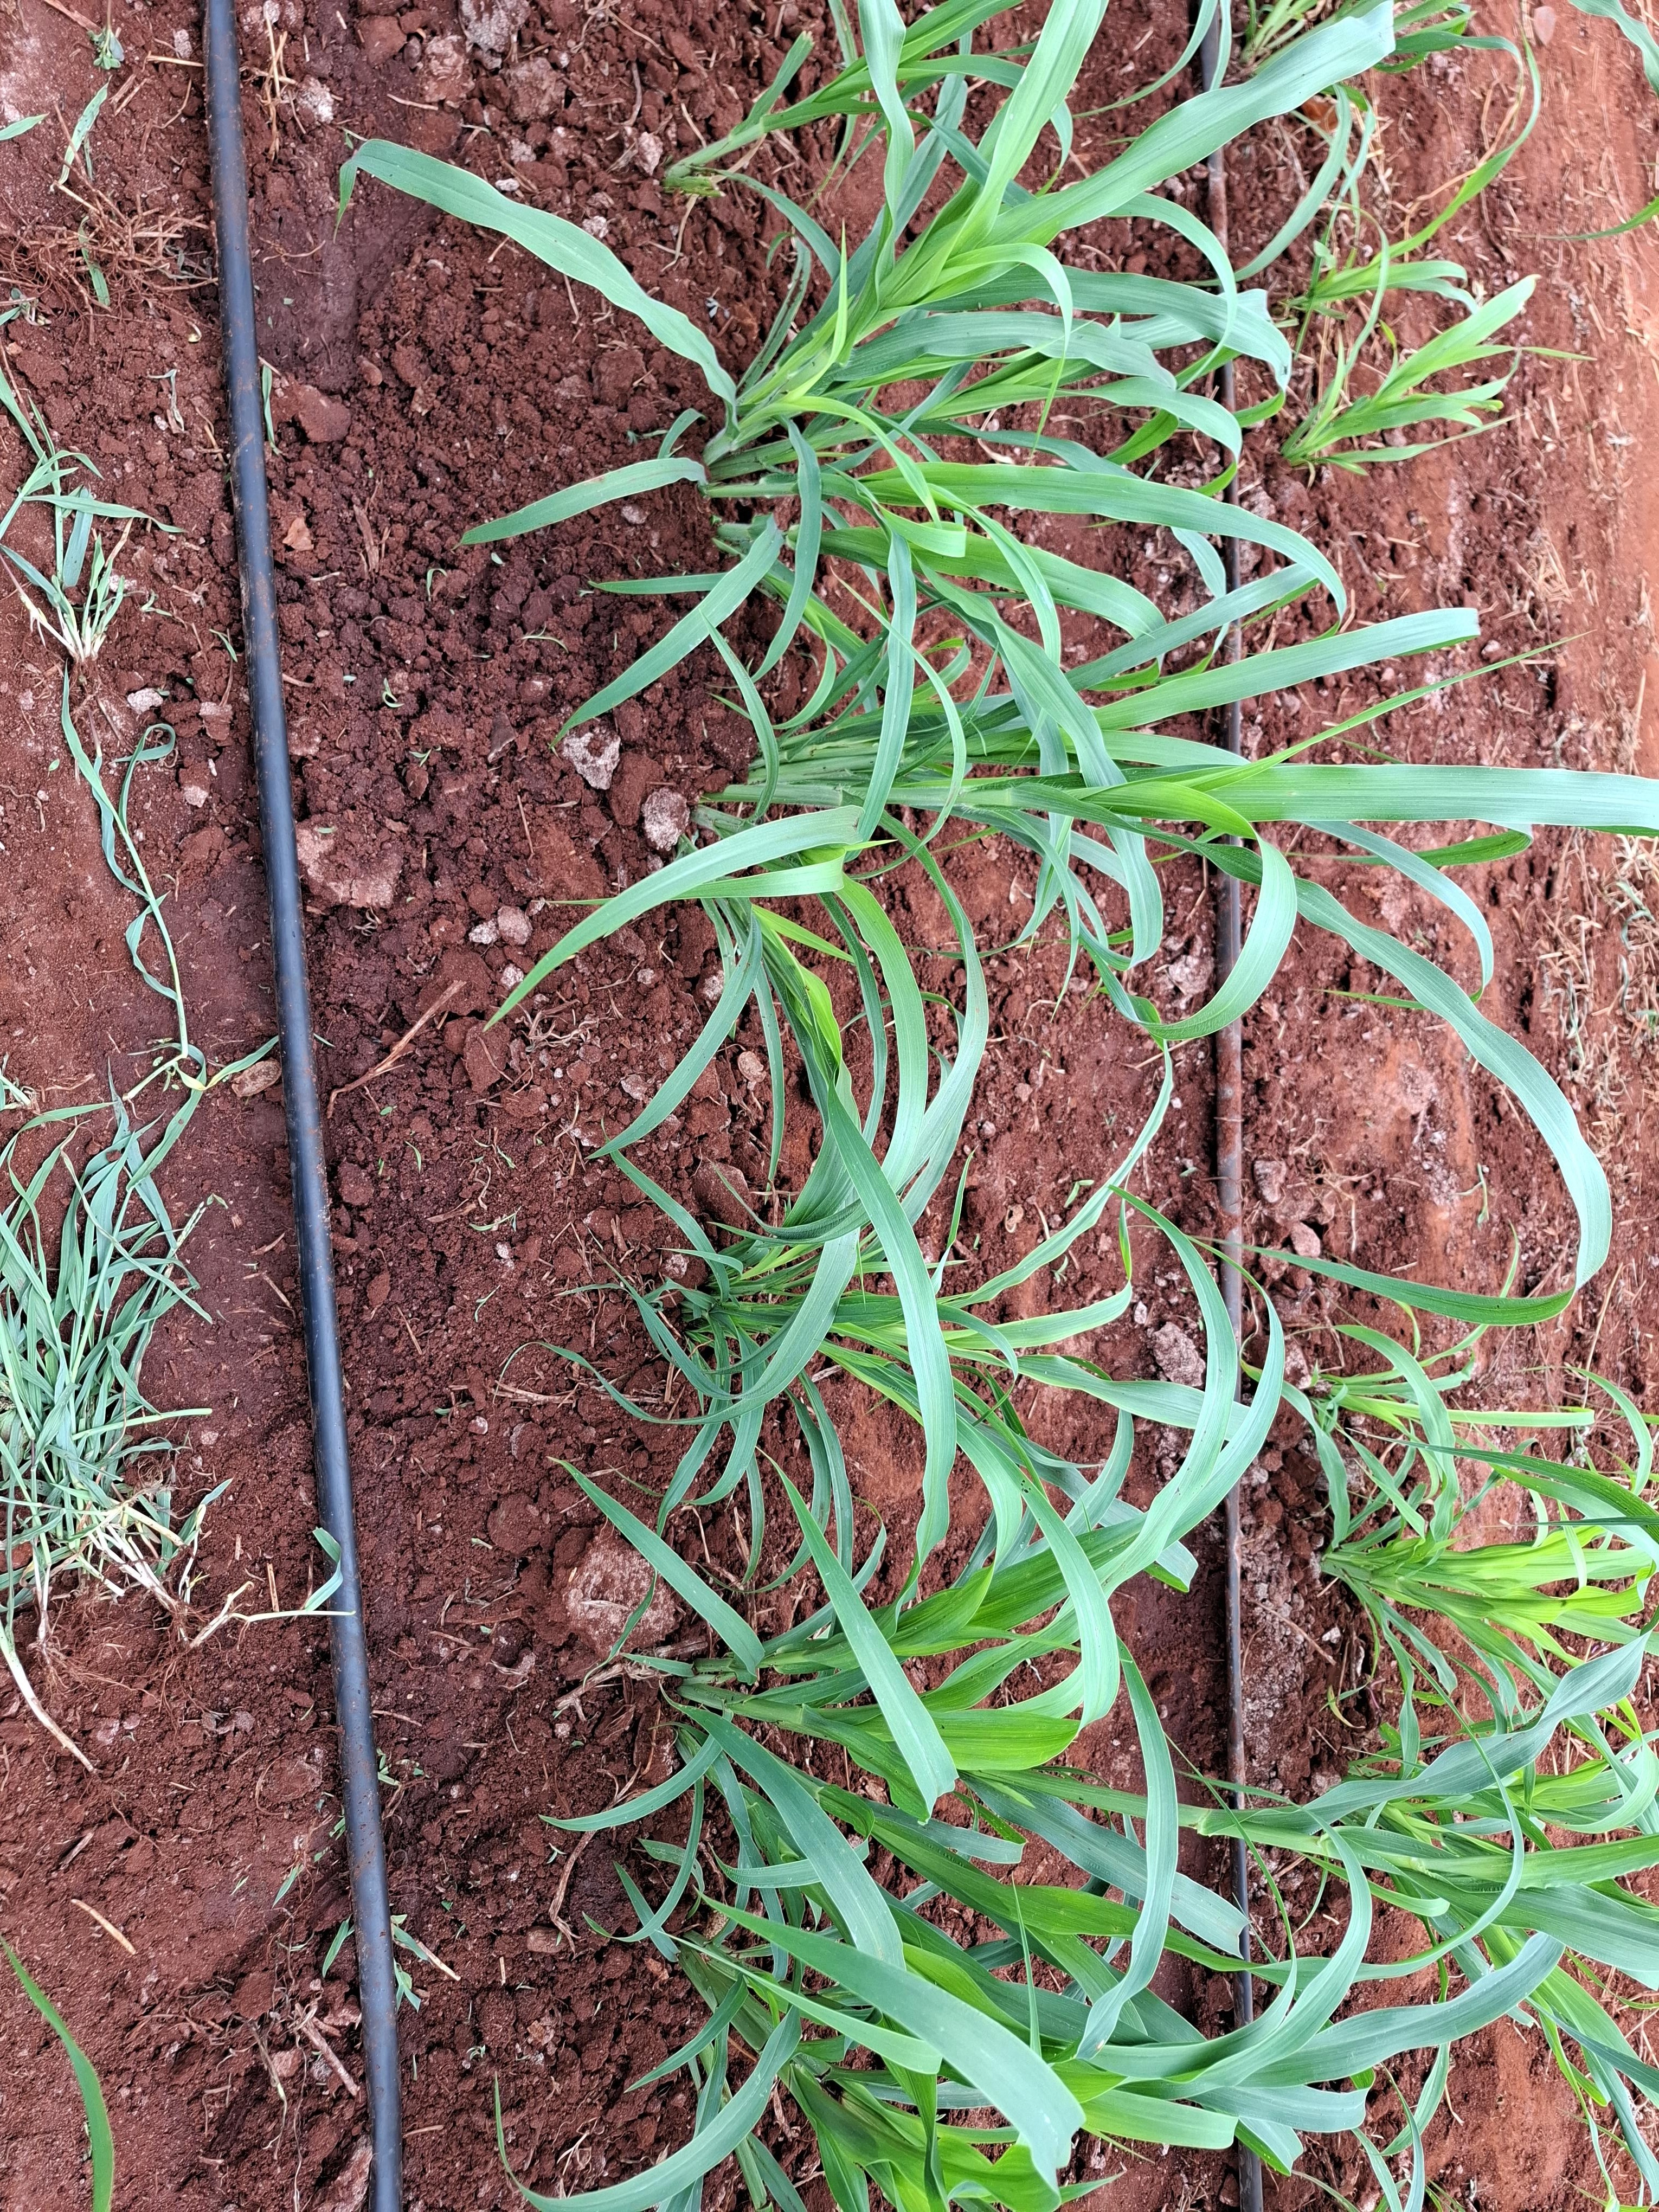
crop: pearl millet
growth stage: elongation stem
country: Kenya
